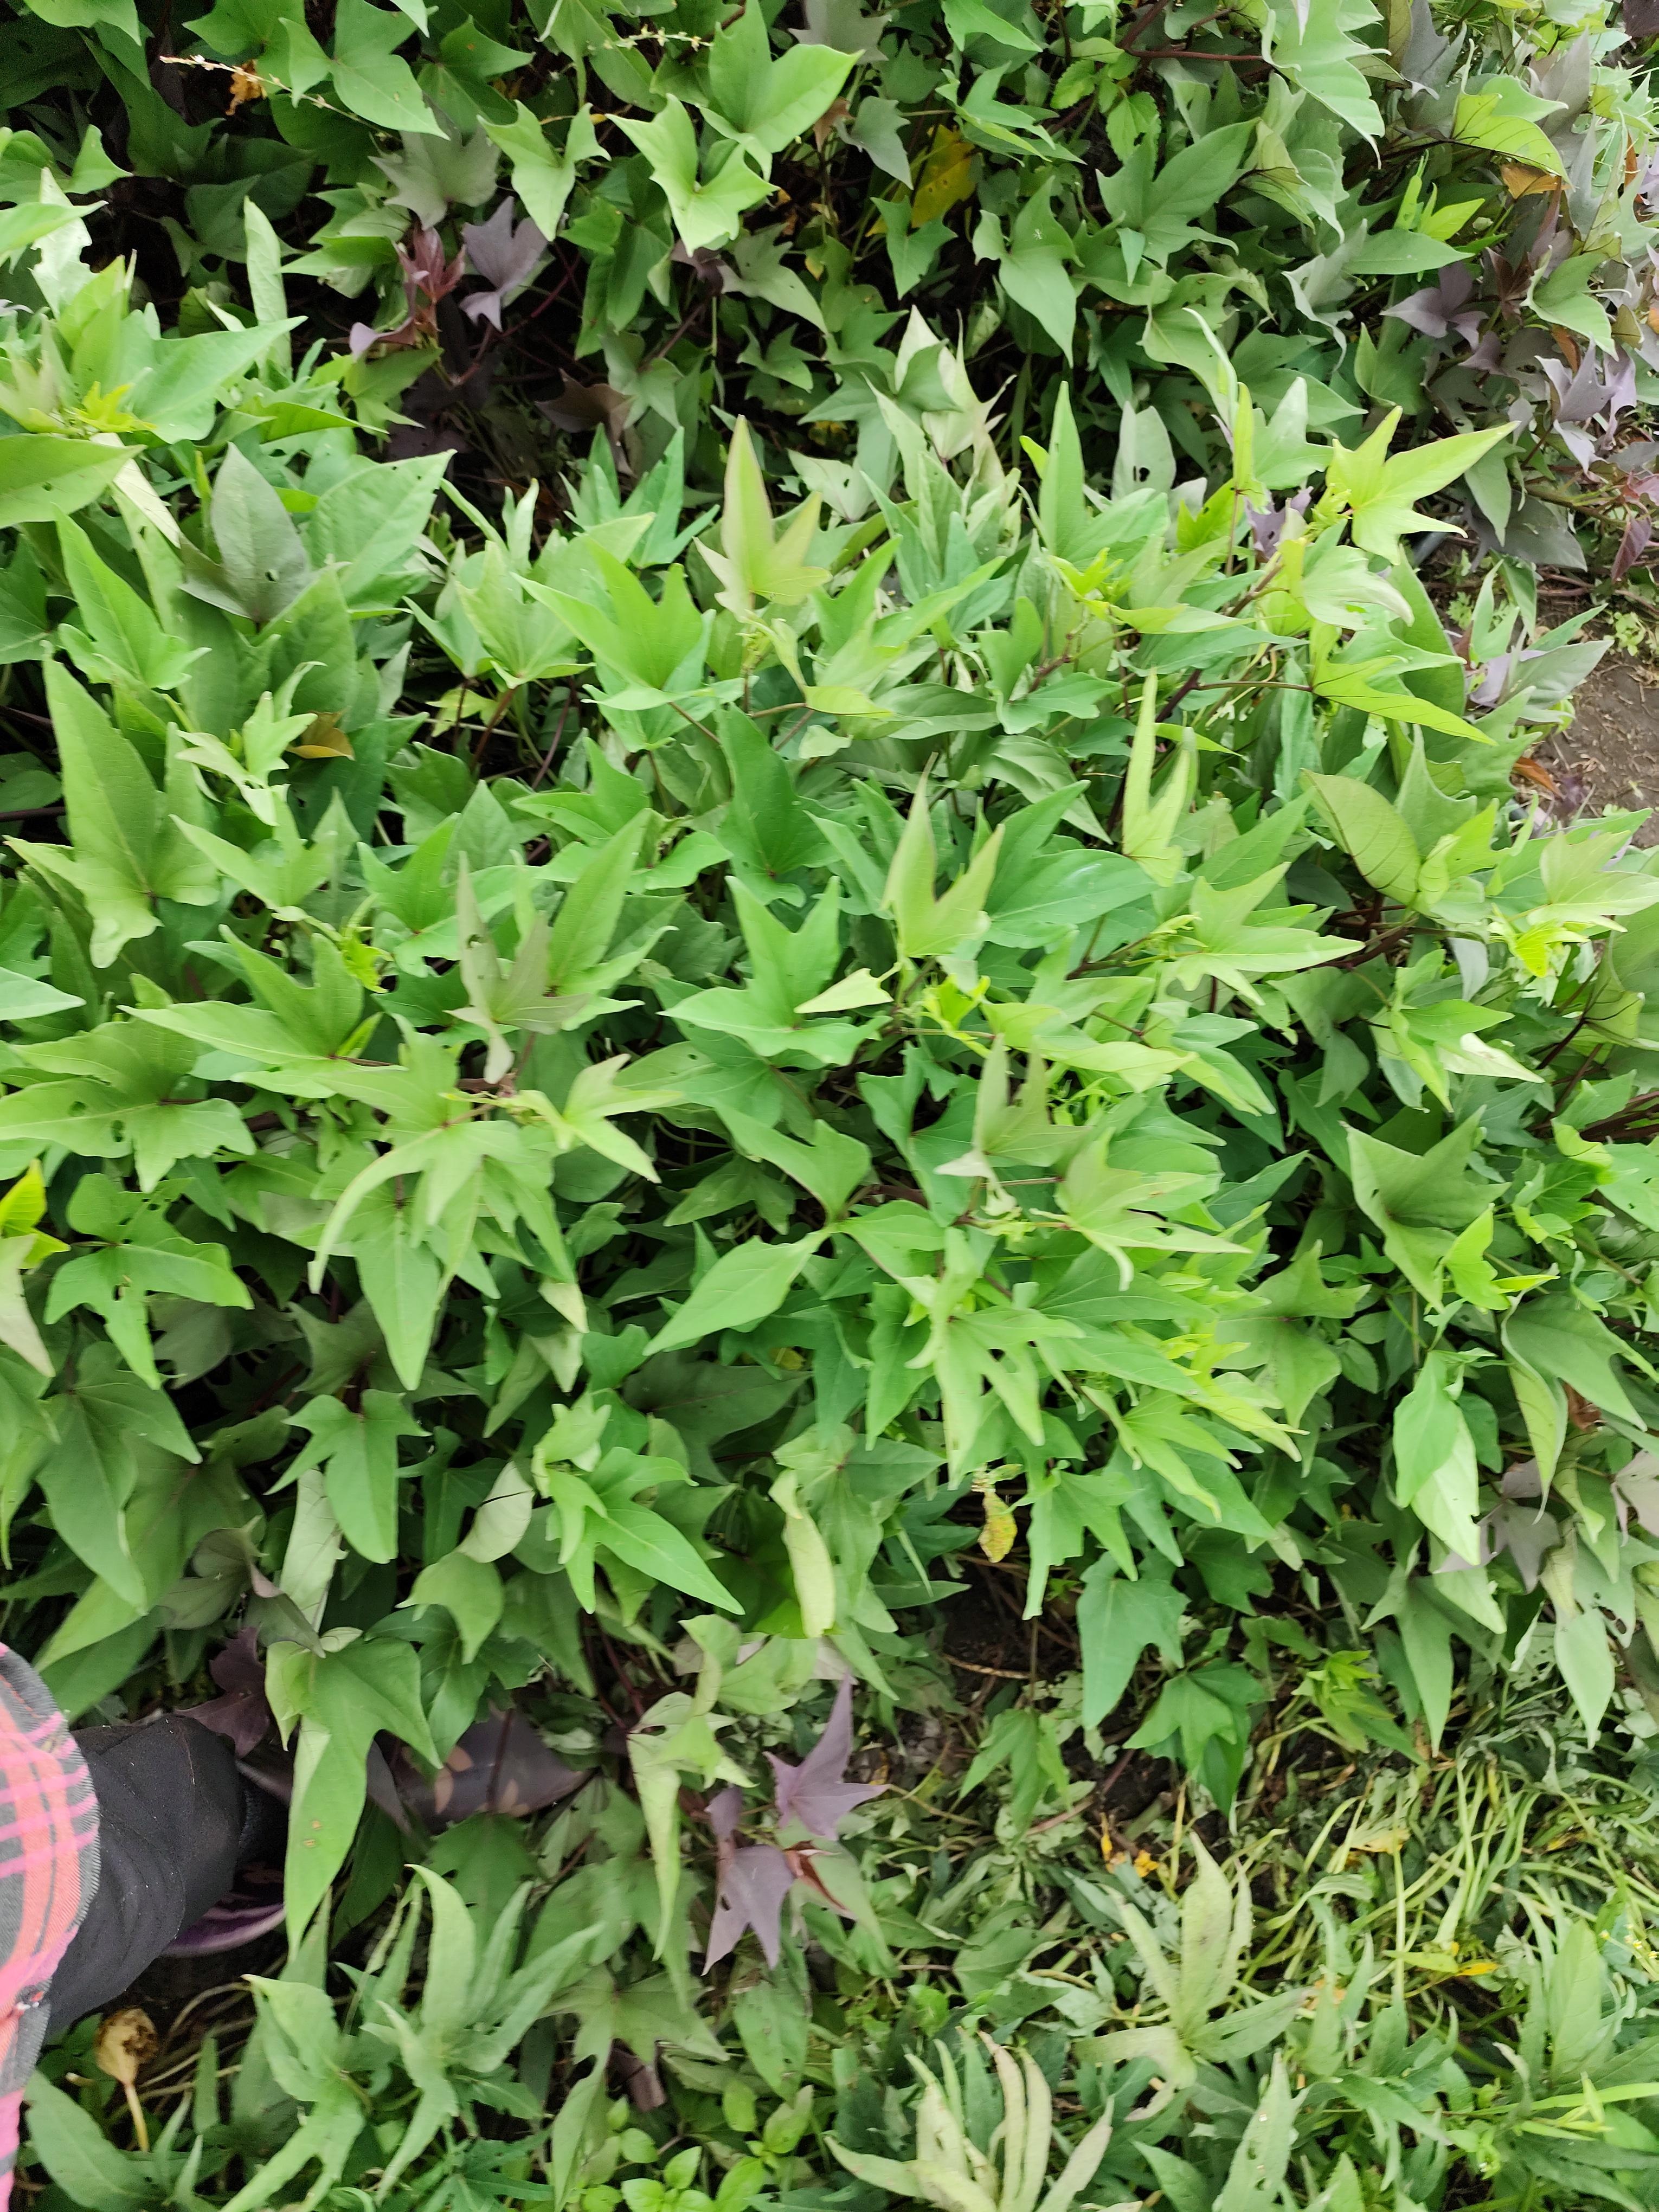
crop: sweet potato
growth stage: vegetative
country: Tanzania
